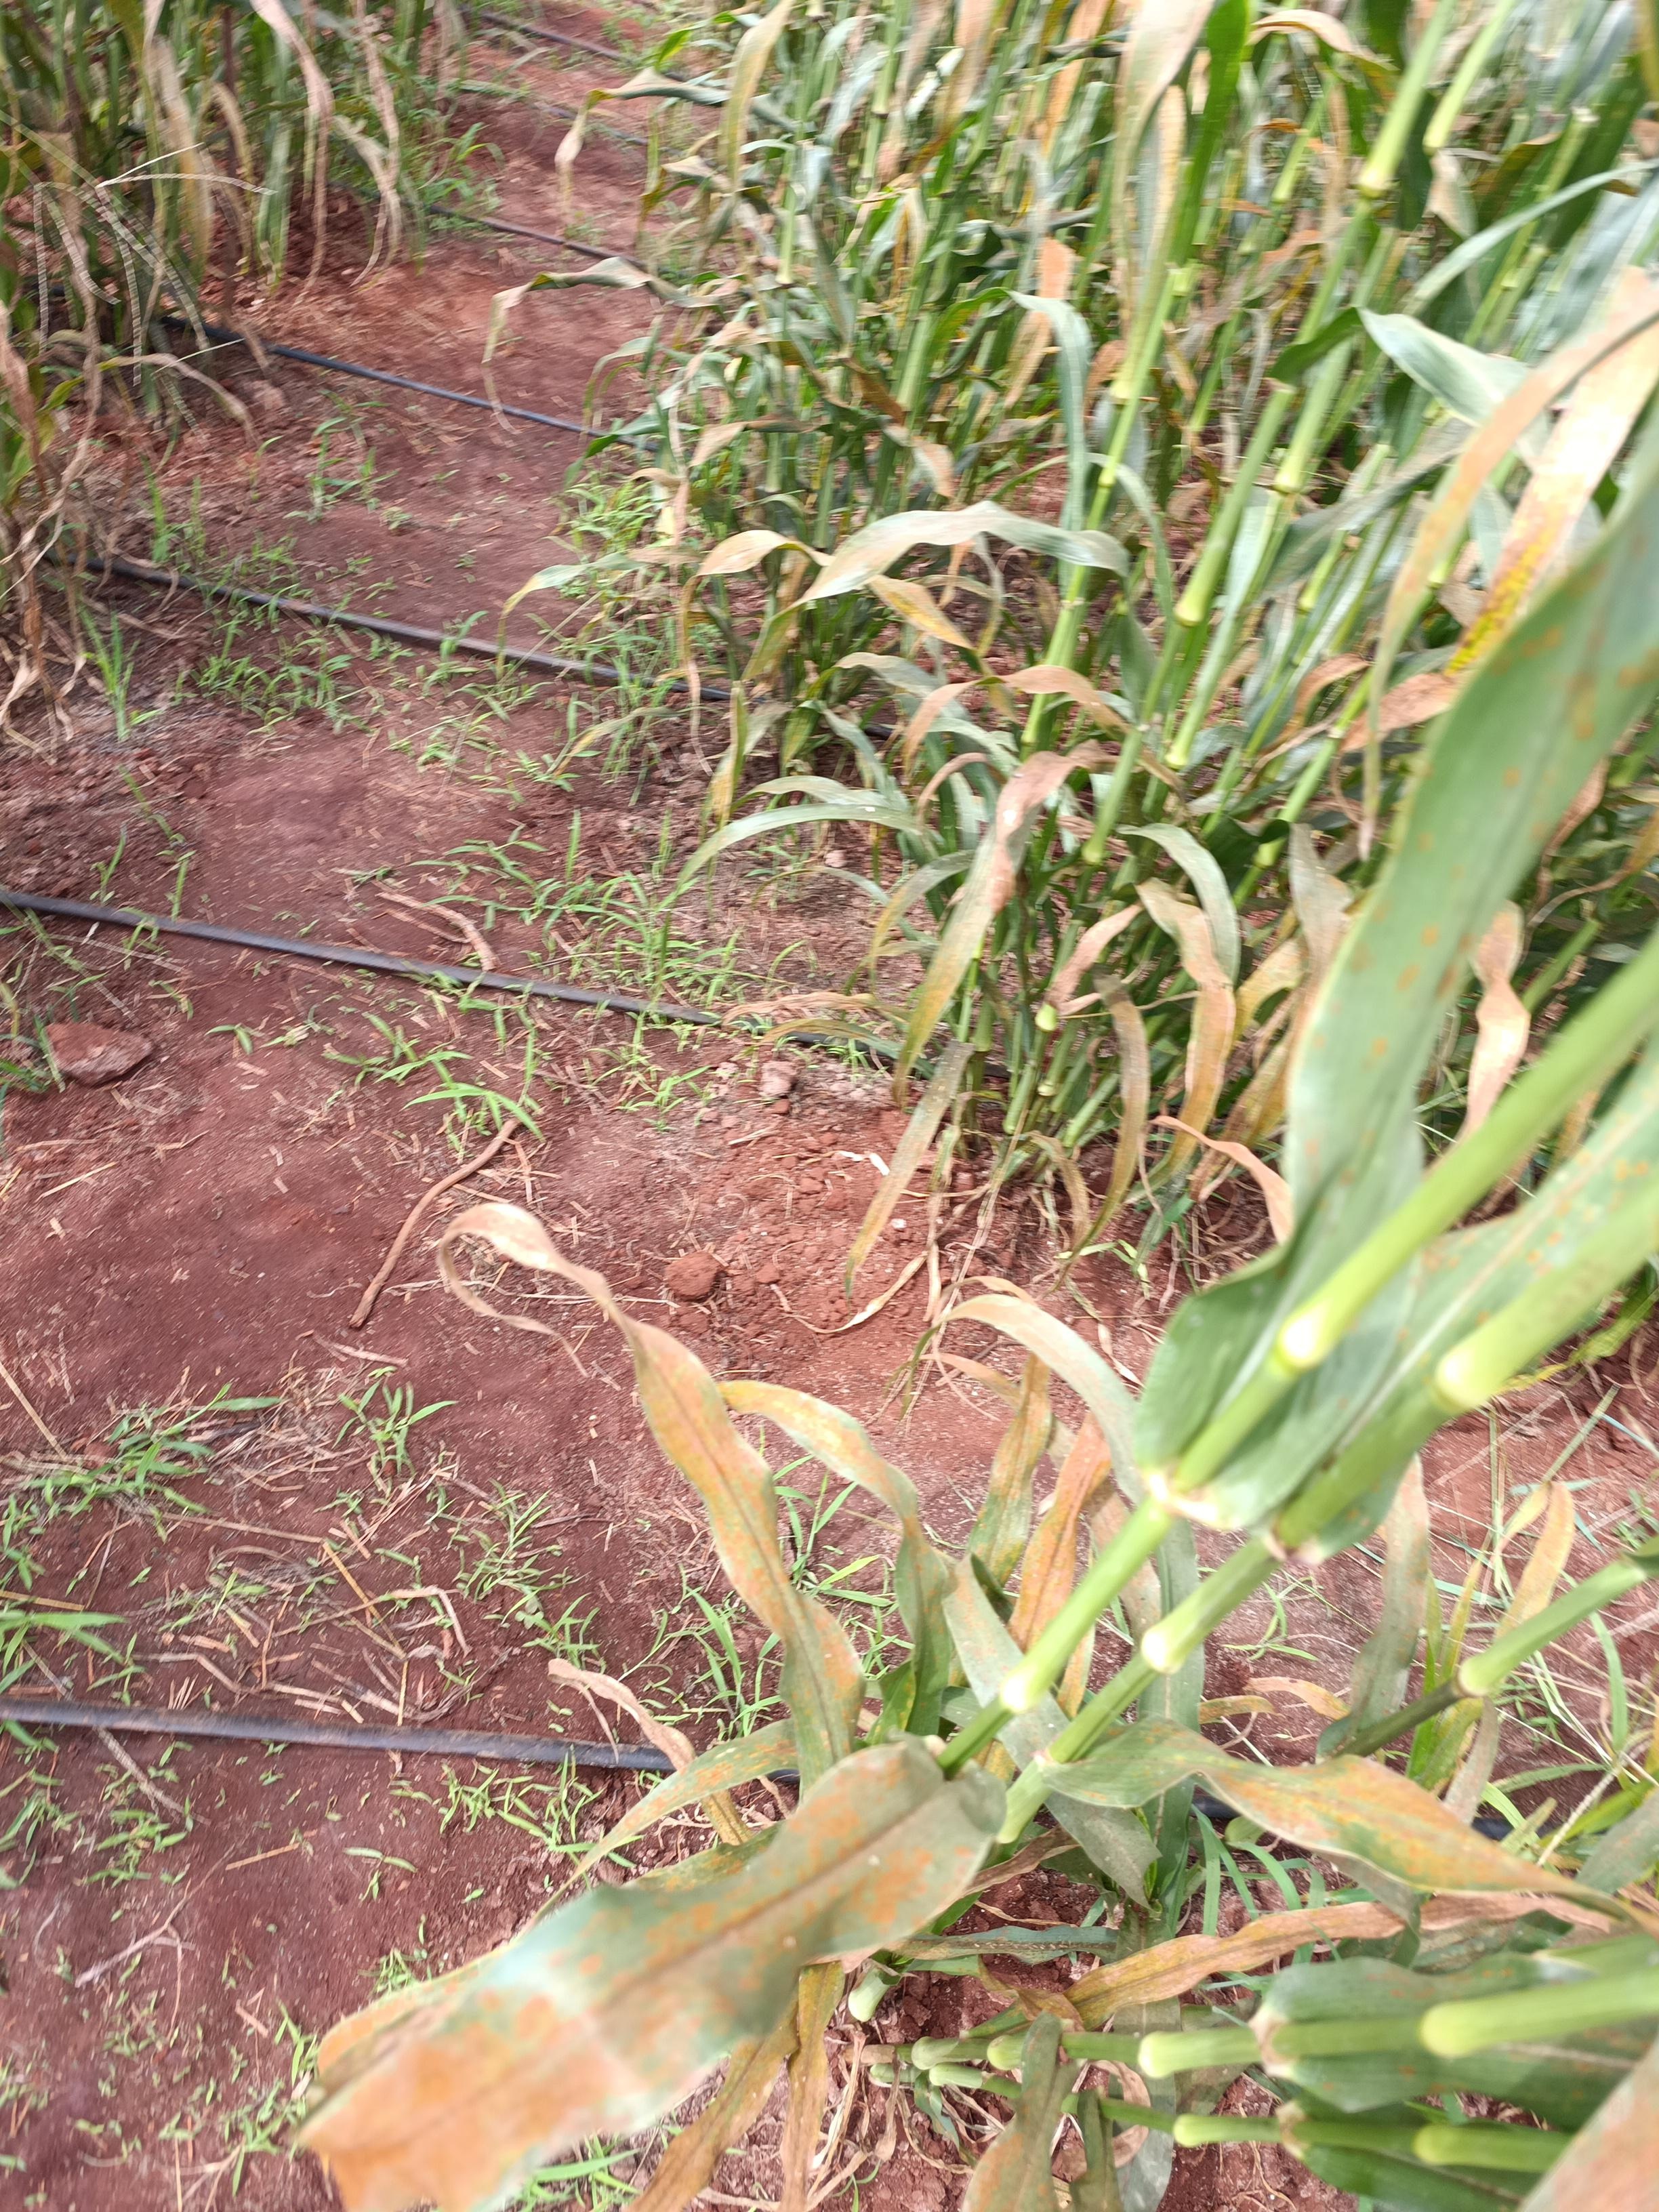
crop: pearl millet
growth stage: filling grain
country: Kenya
